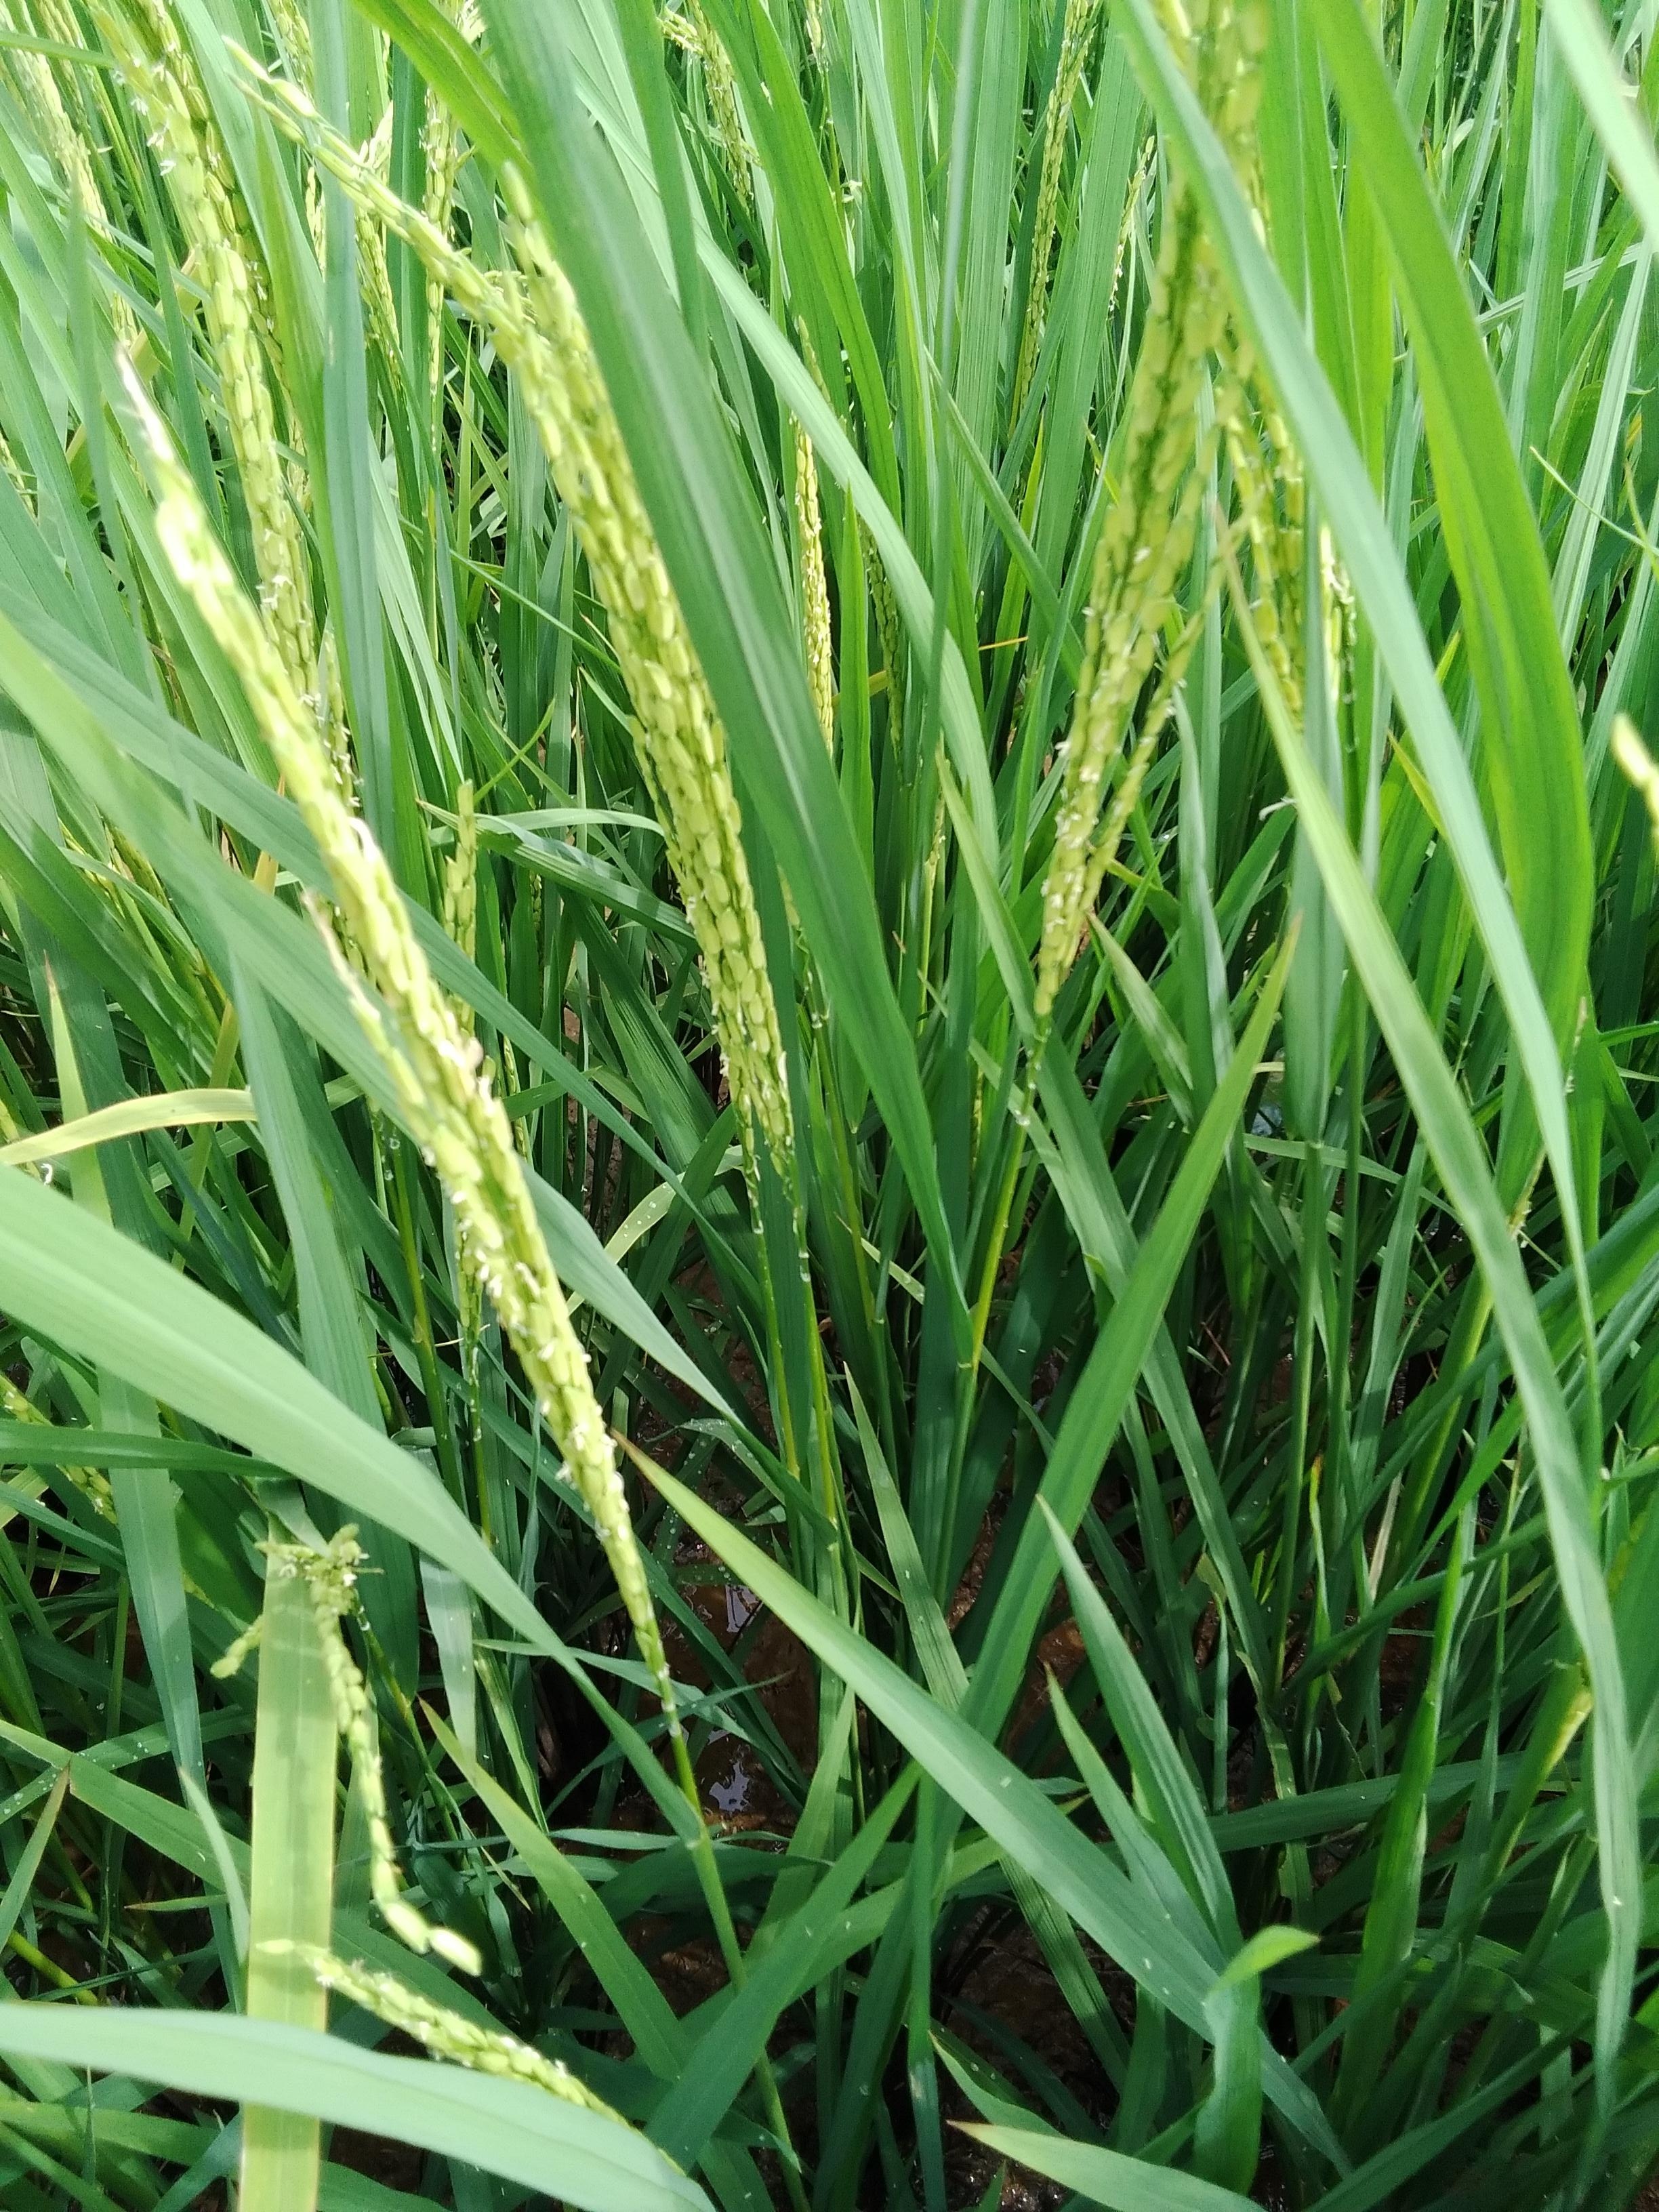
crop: rice
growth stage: flowering
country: Nigeria
